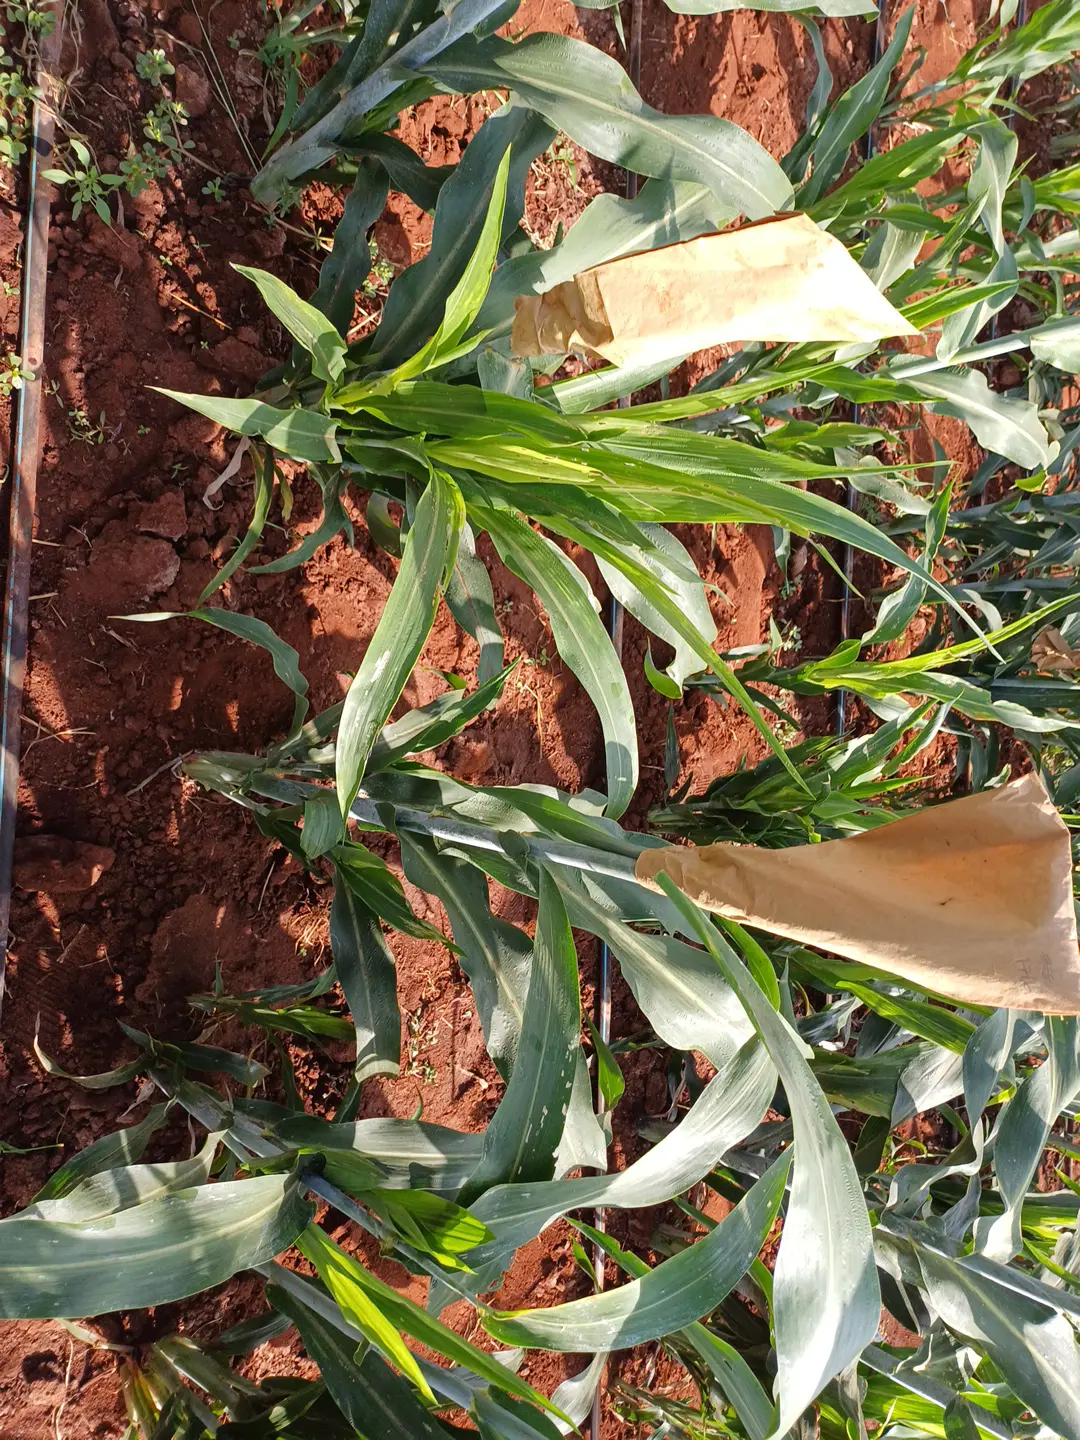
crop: sorghum
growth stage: heading tuber
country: Kenya
